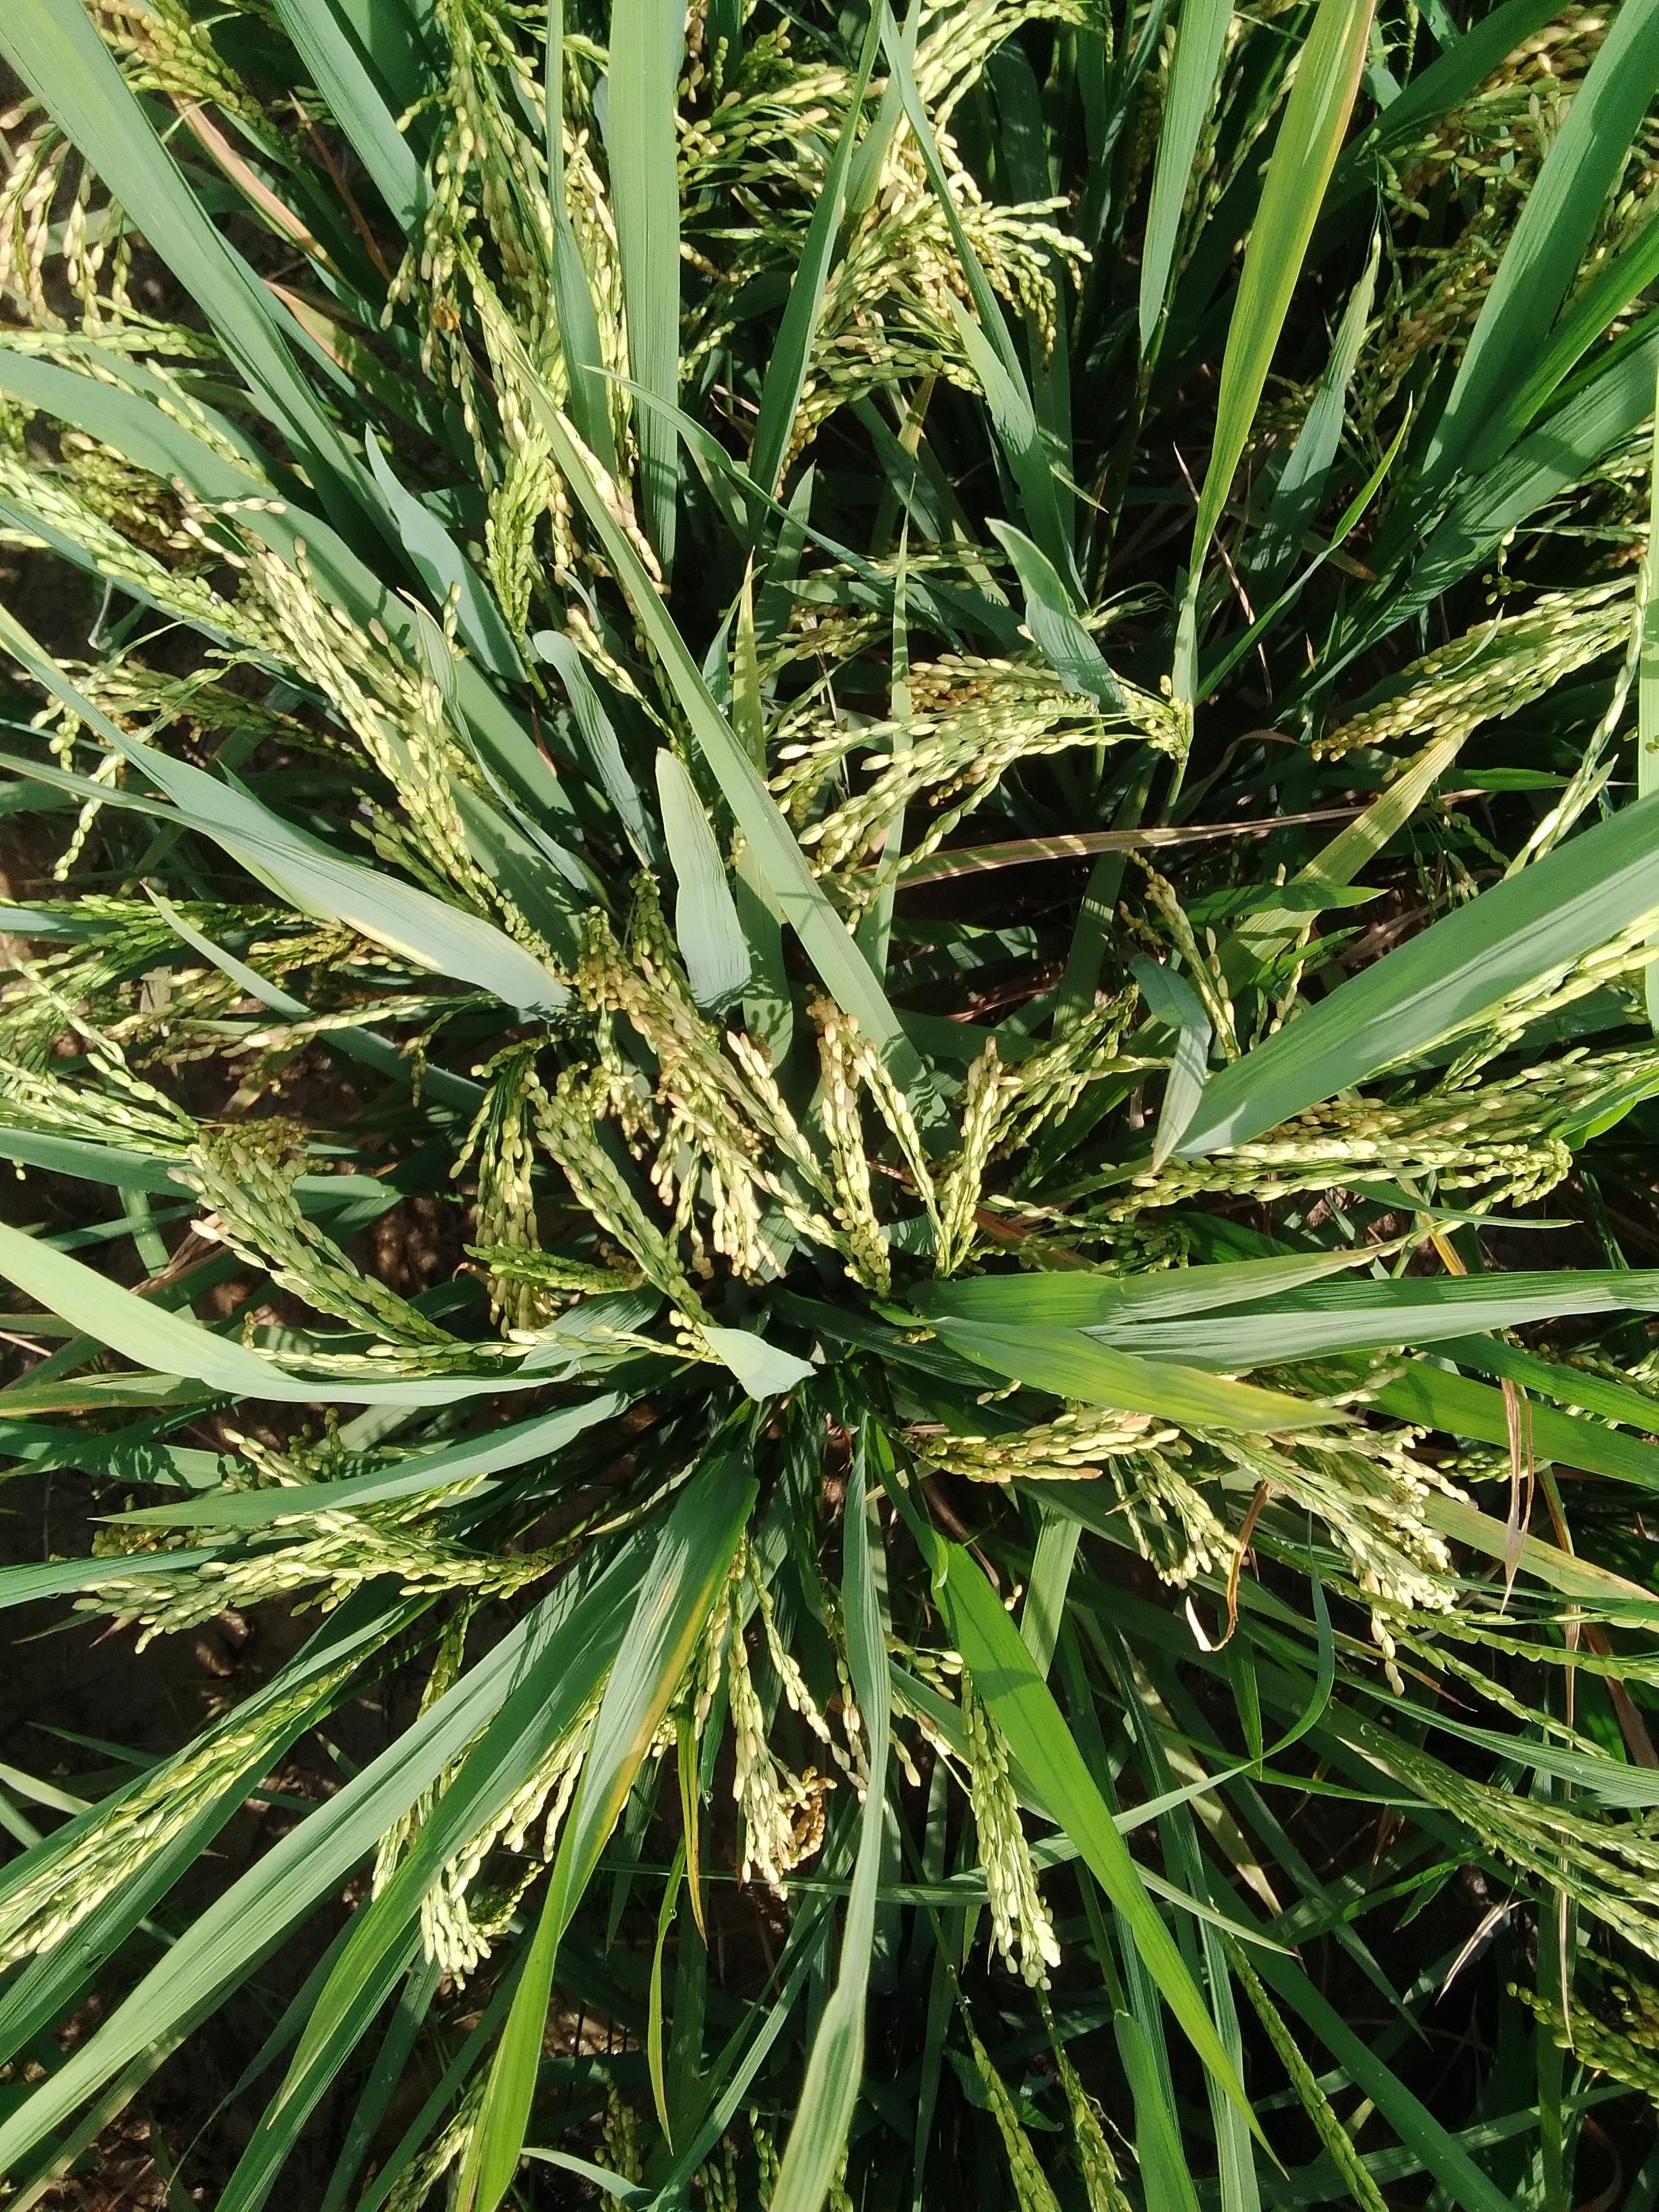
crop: rice
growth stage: ripening
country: Nigeria
